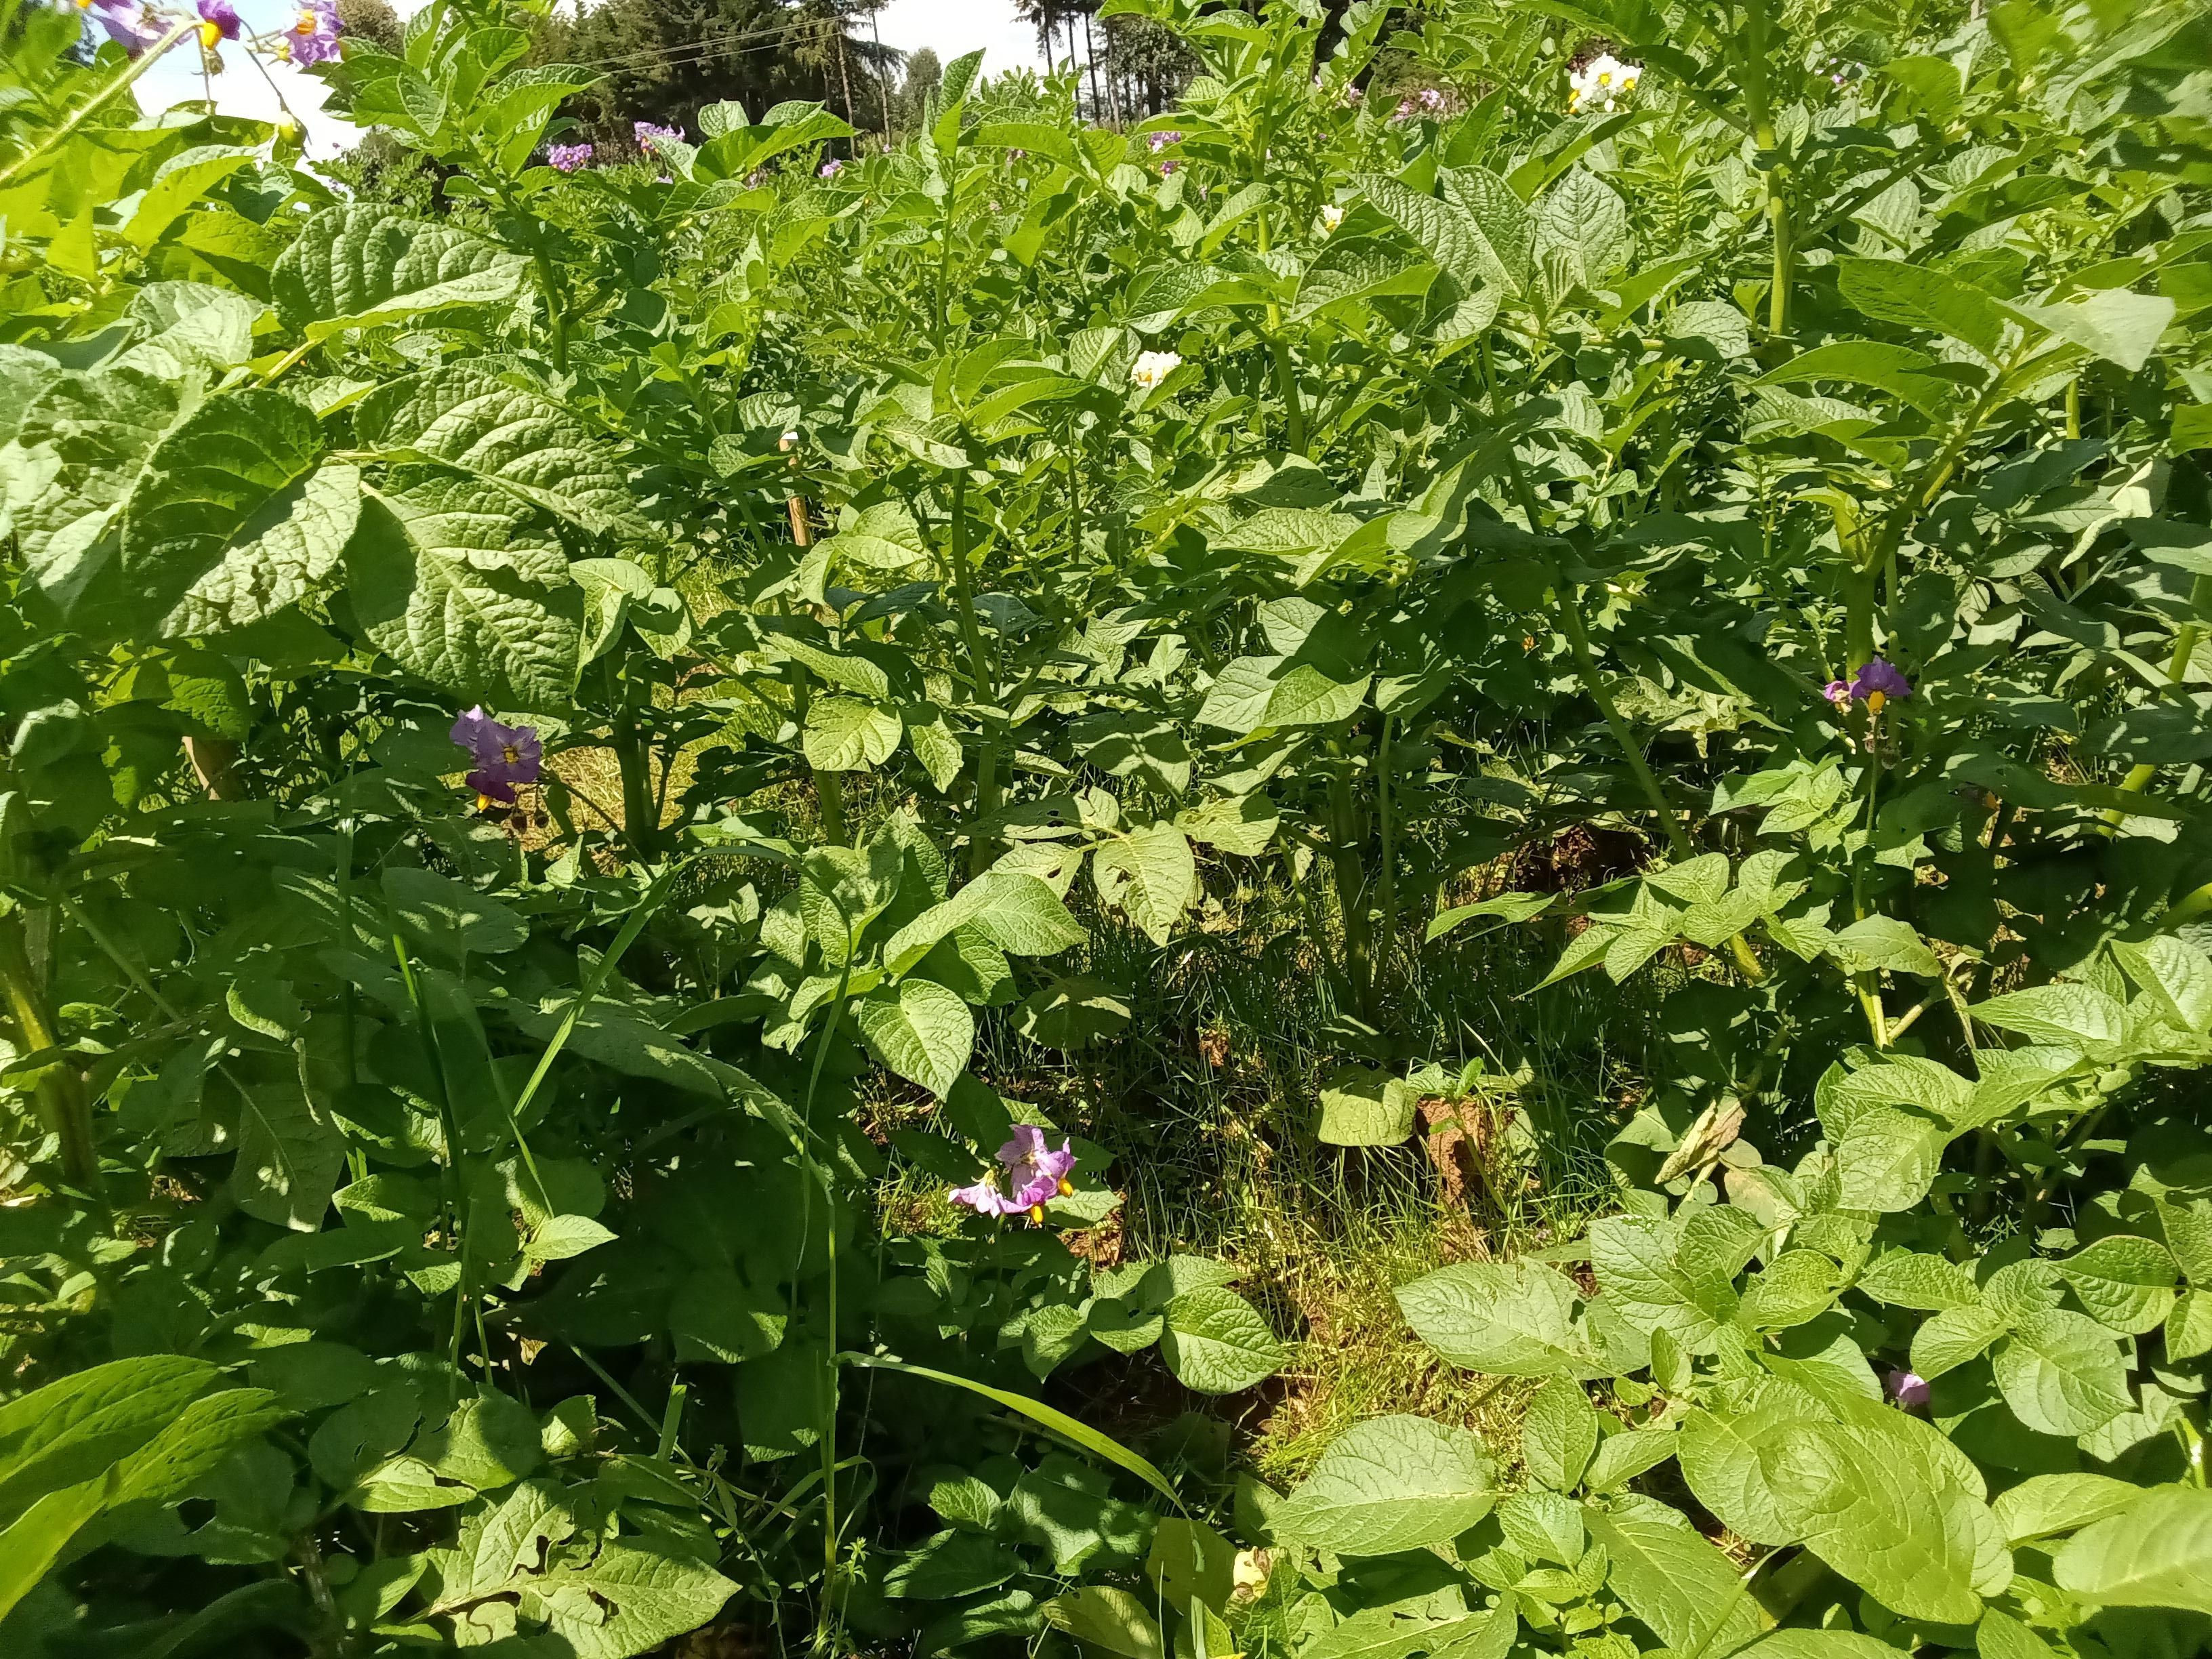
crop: potato
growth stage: flowering
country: Kenya
